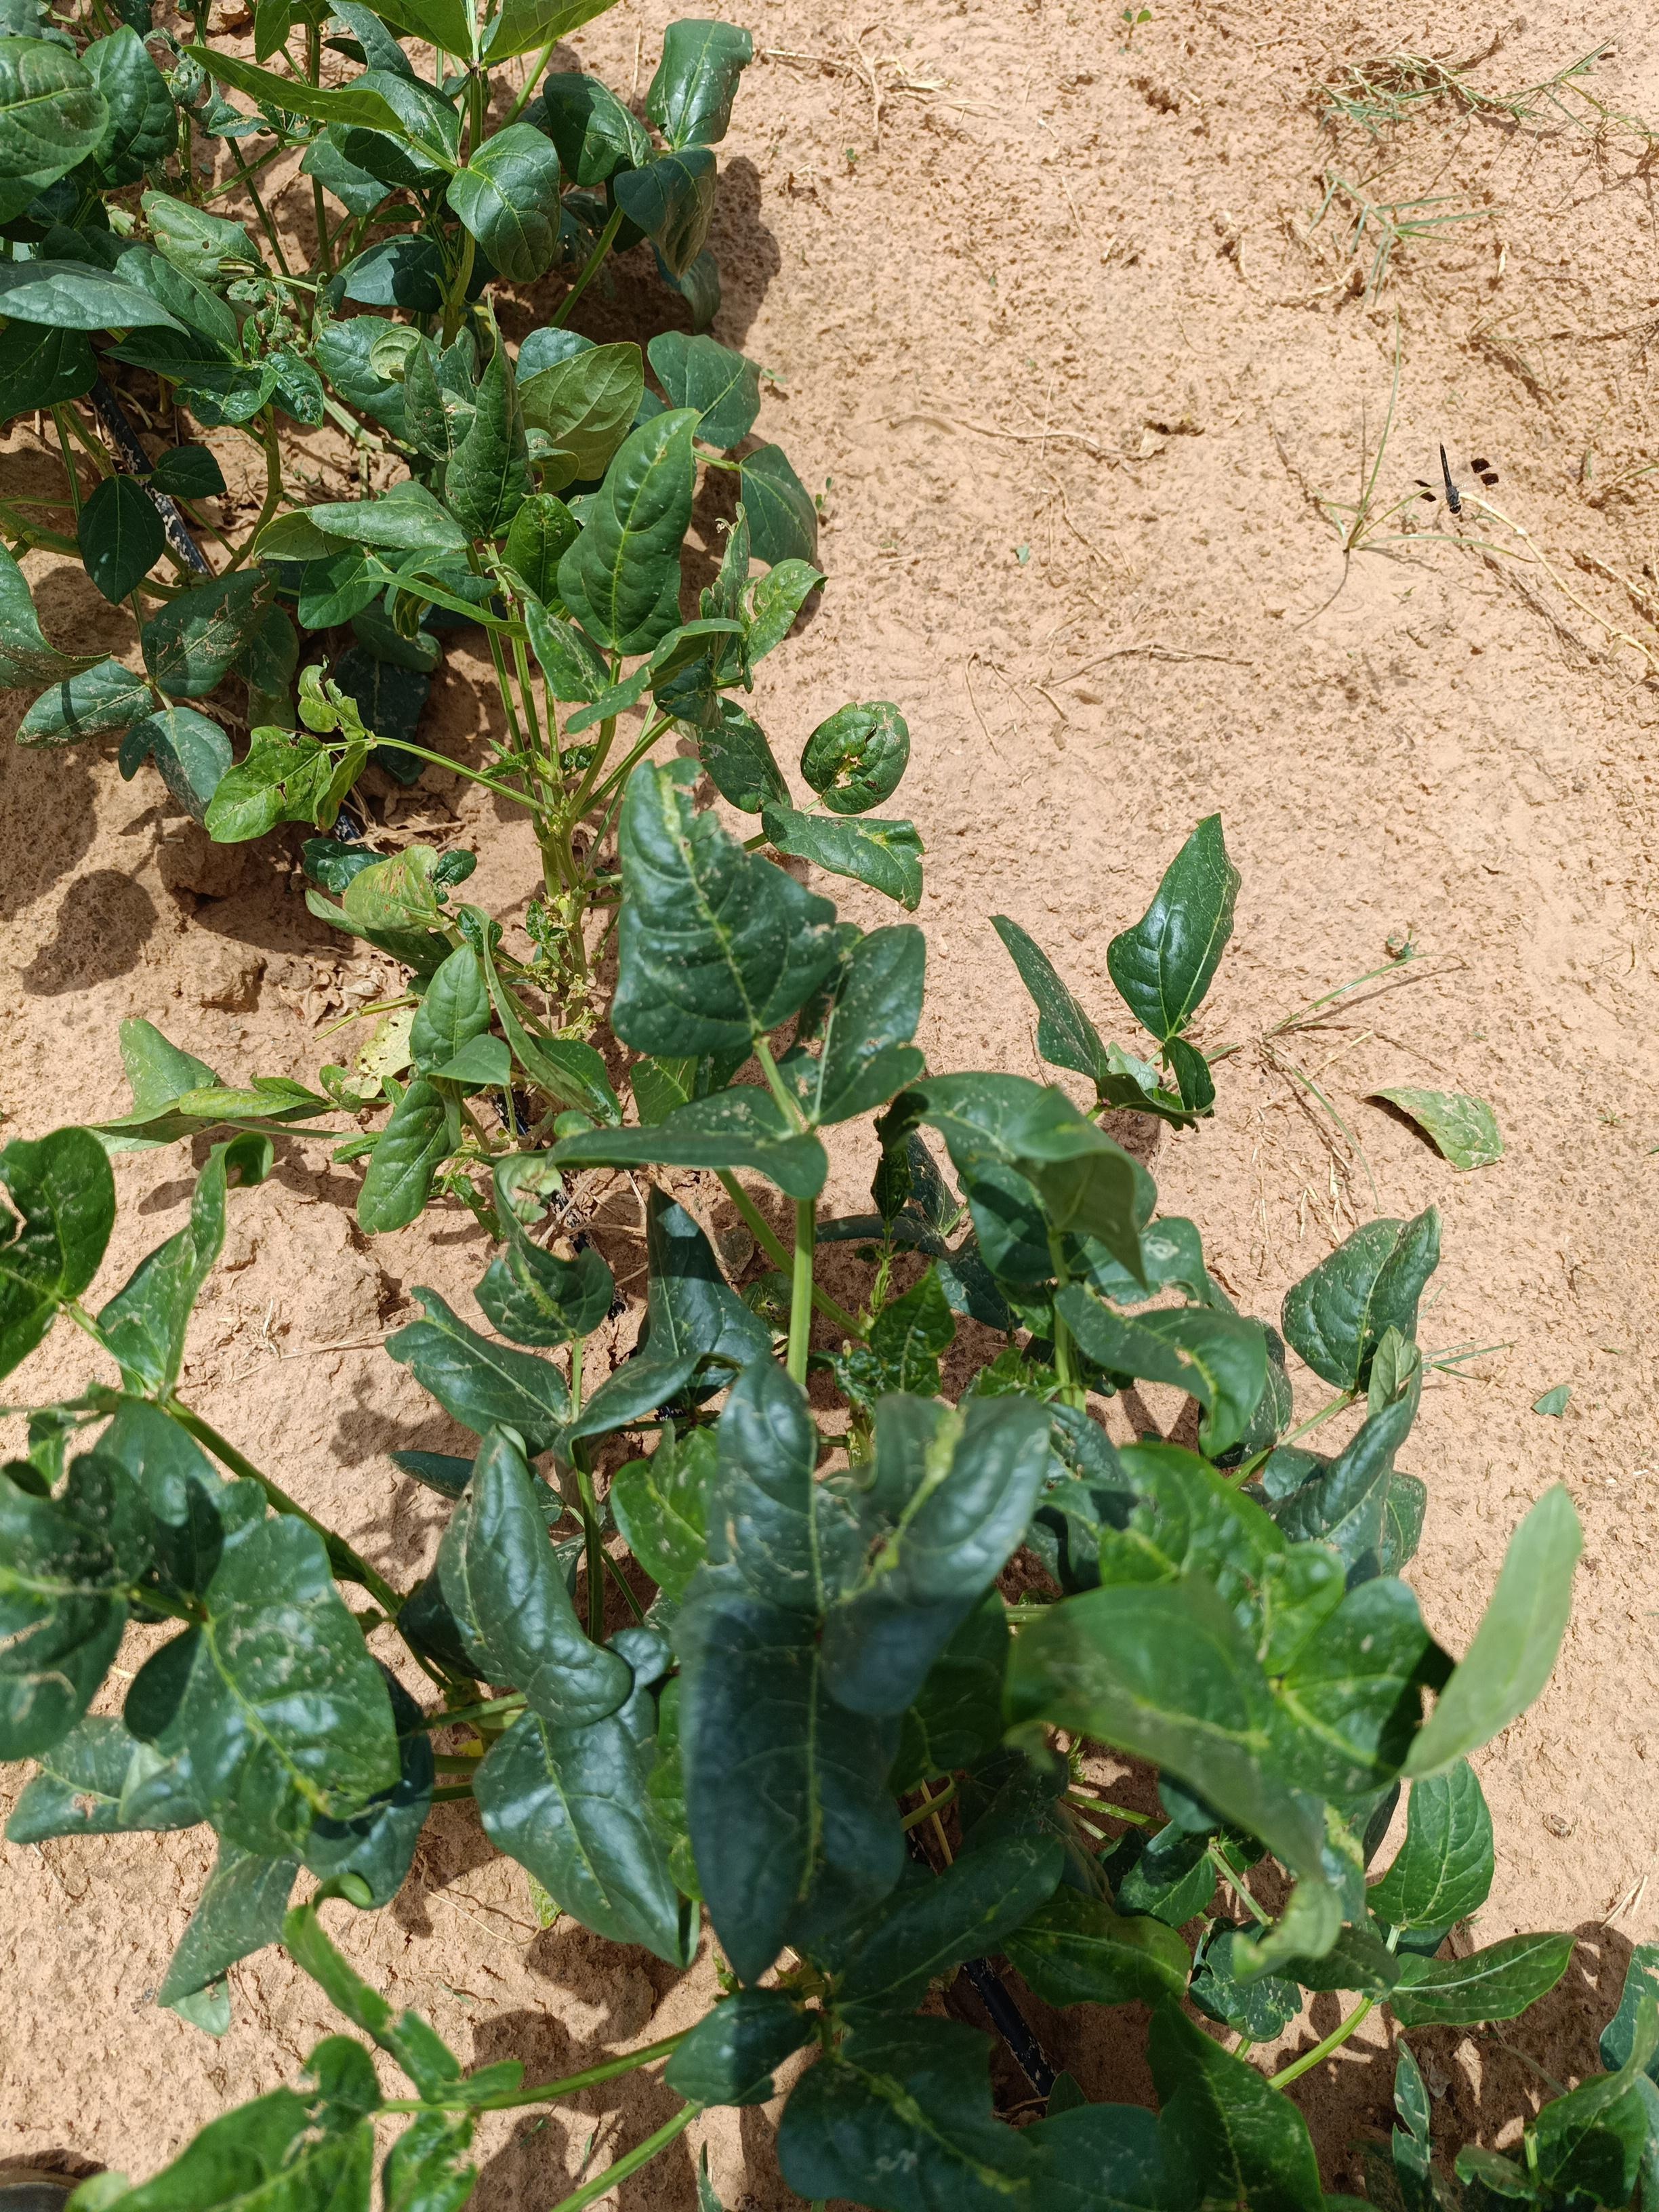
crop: cowpea
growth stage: vegetative
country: Nigeria
